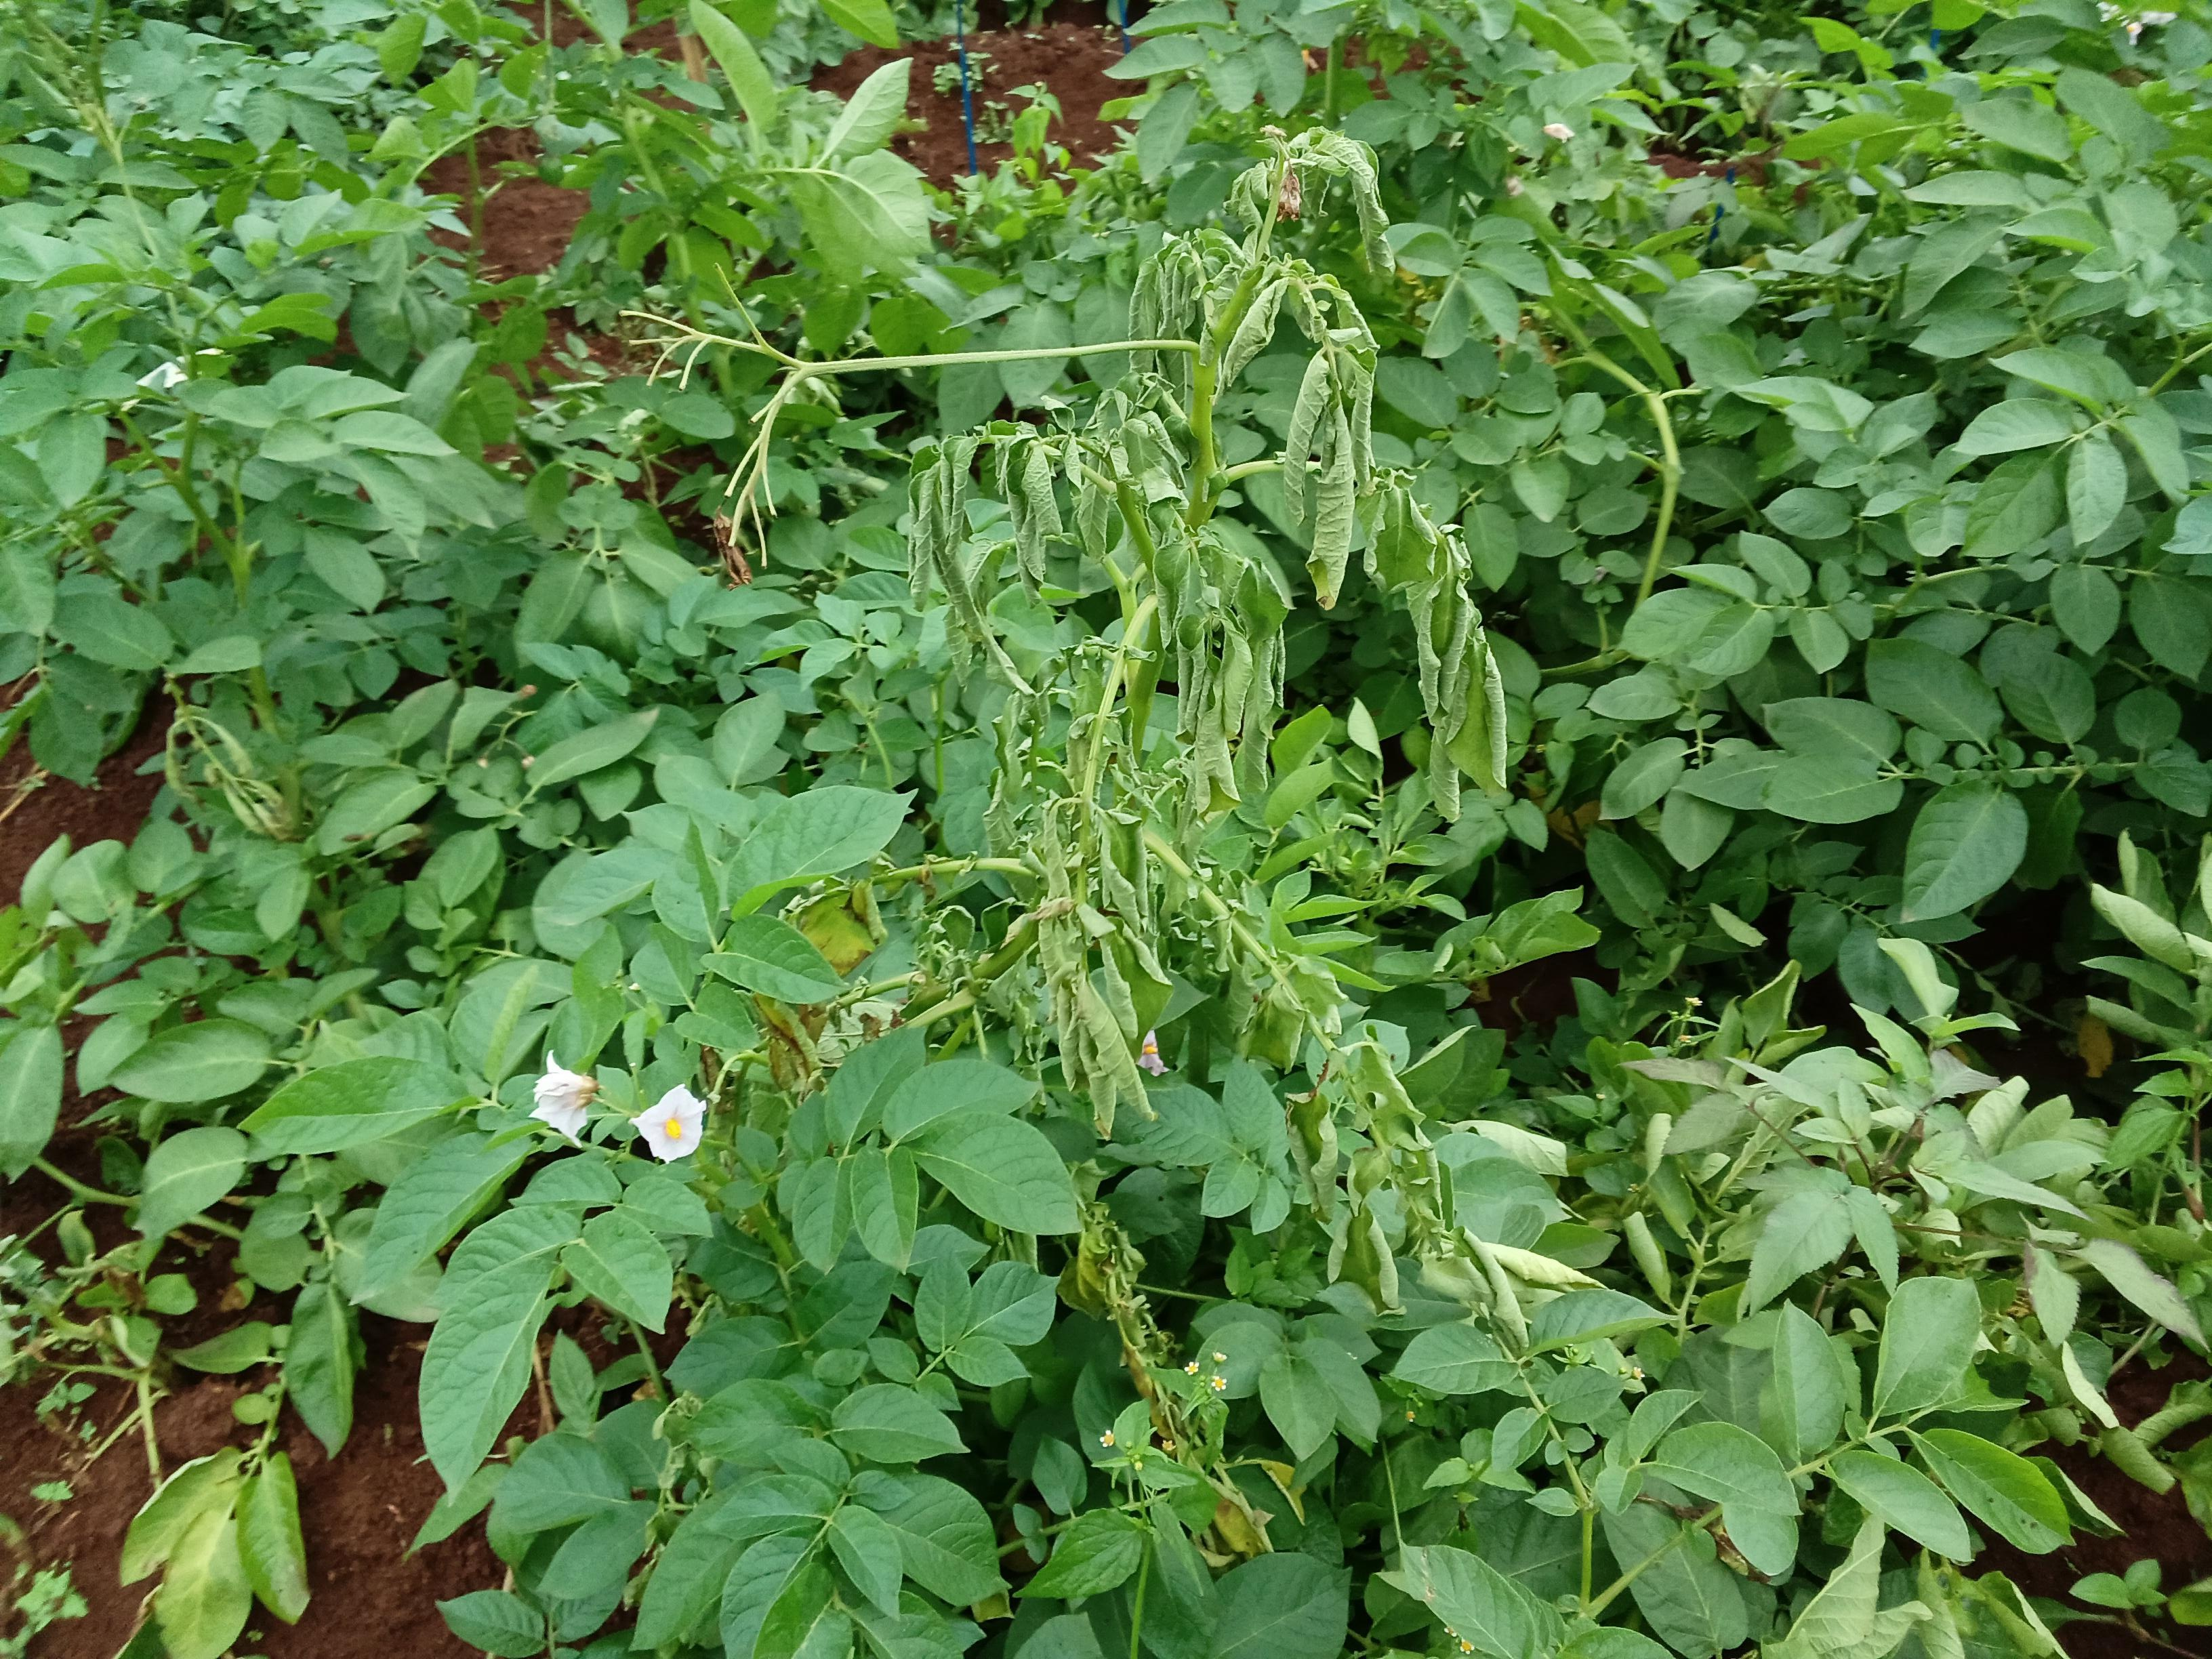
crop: potato
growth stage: flowering
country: Kenya
